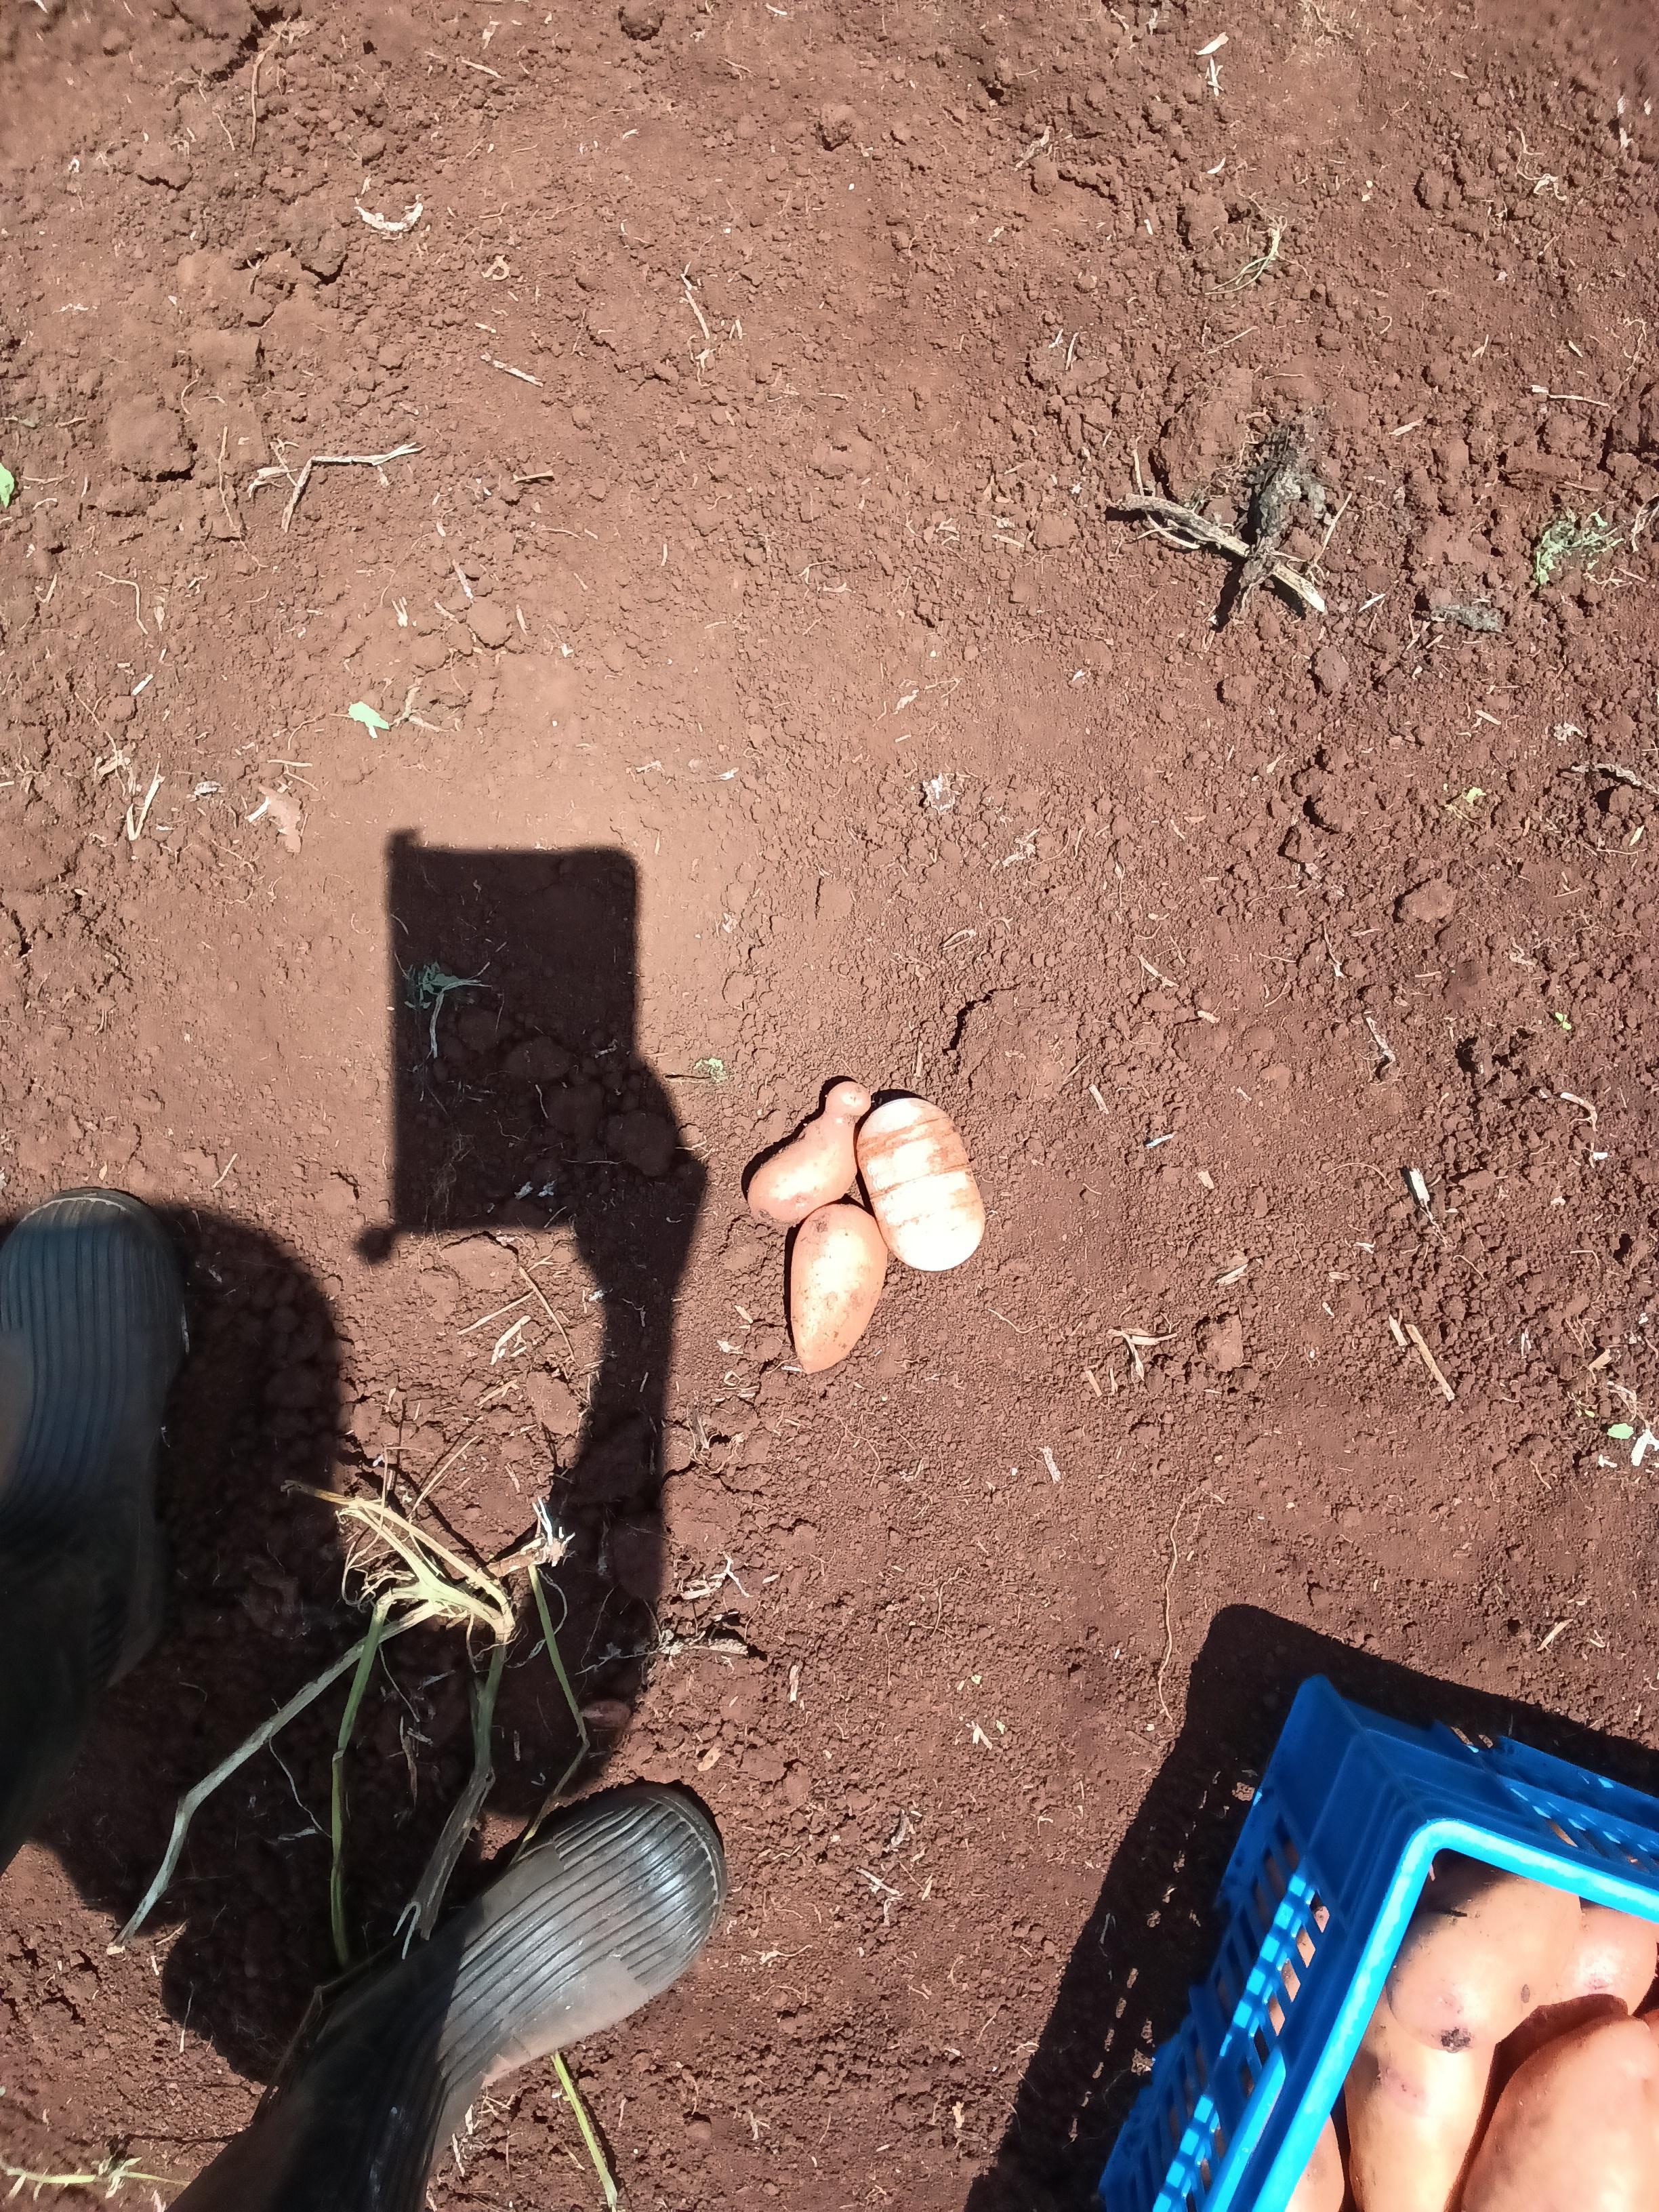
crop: potato
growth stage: harvest
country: Kenya
